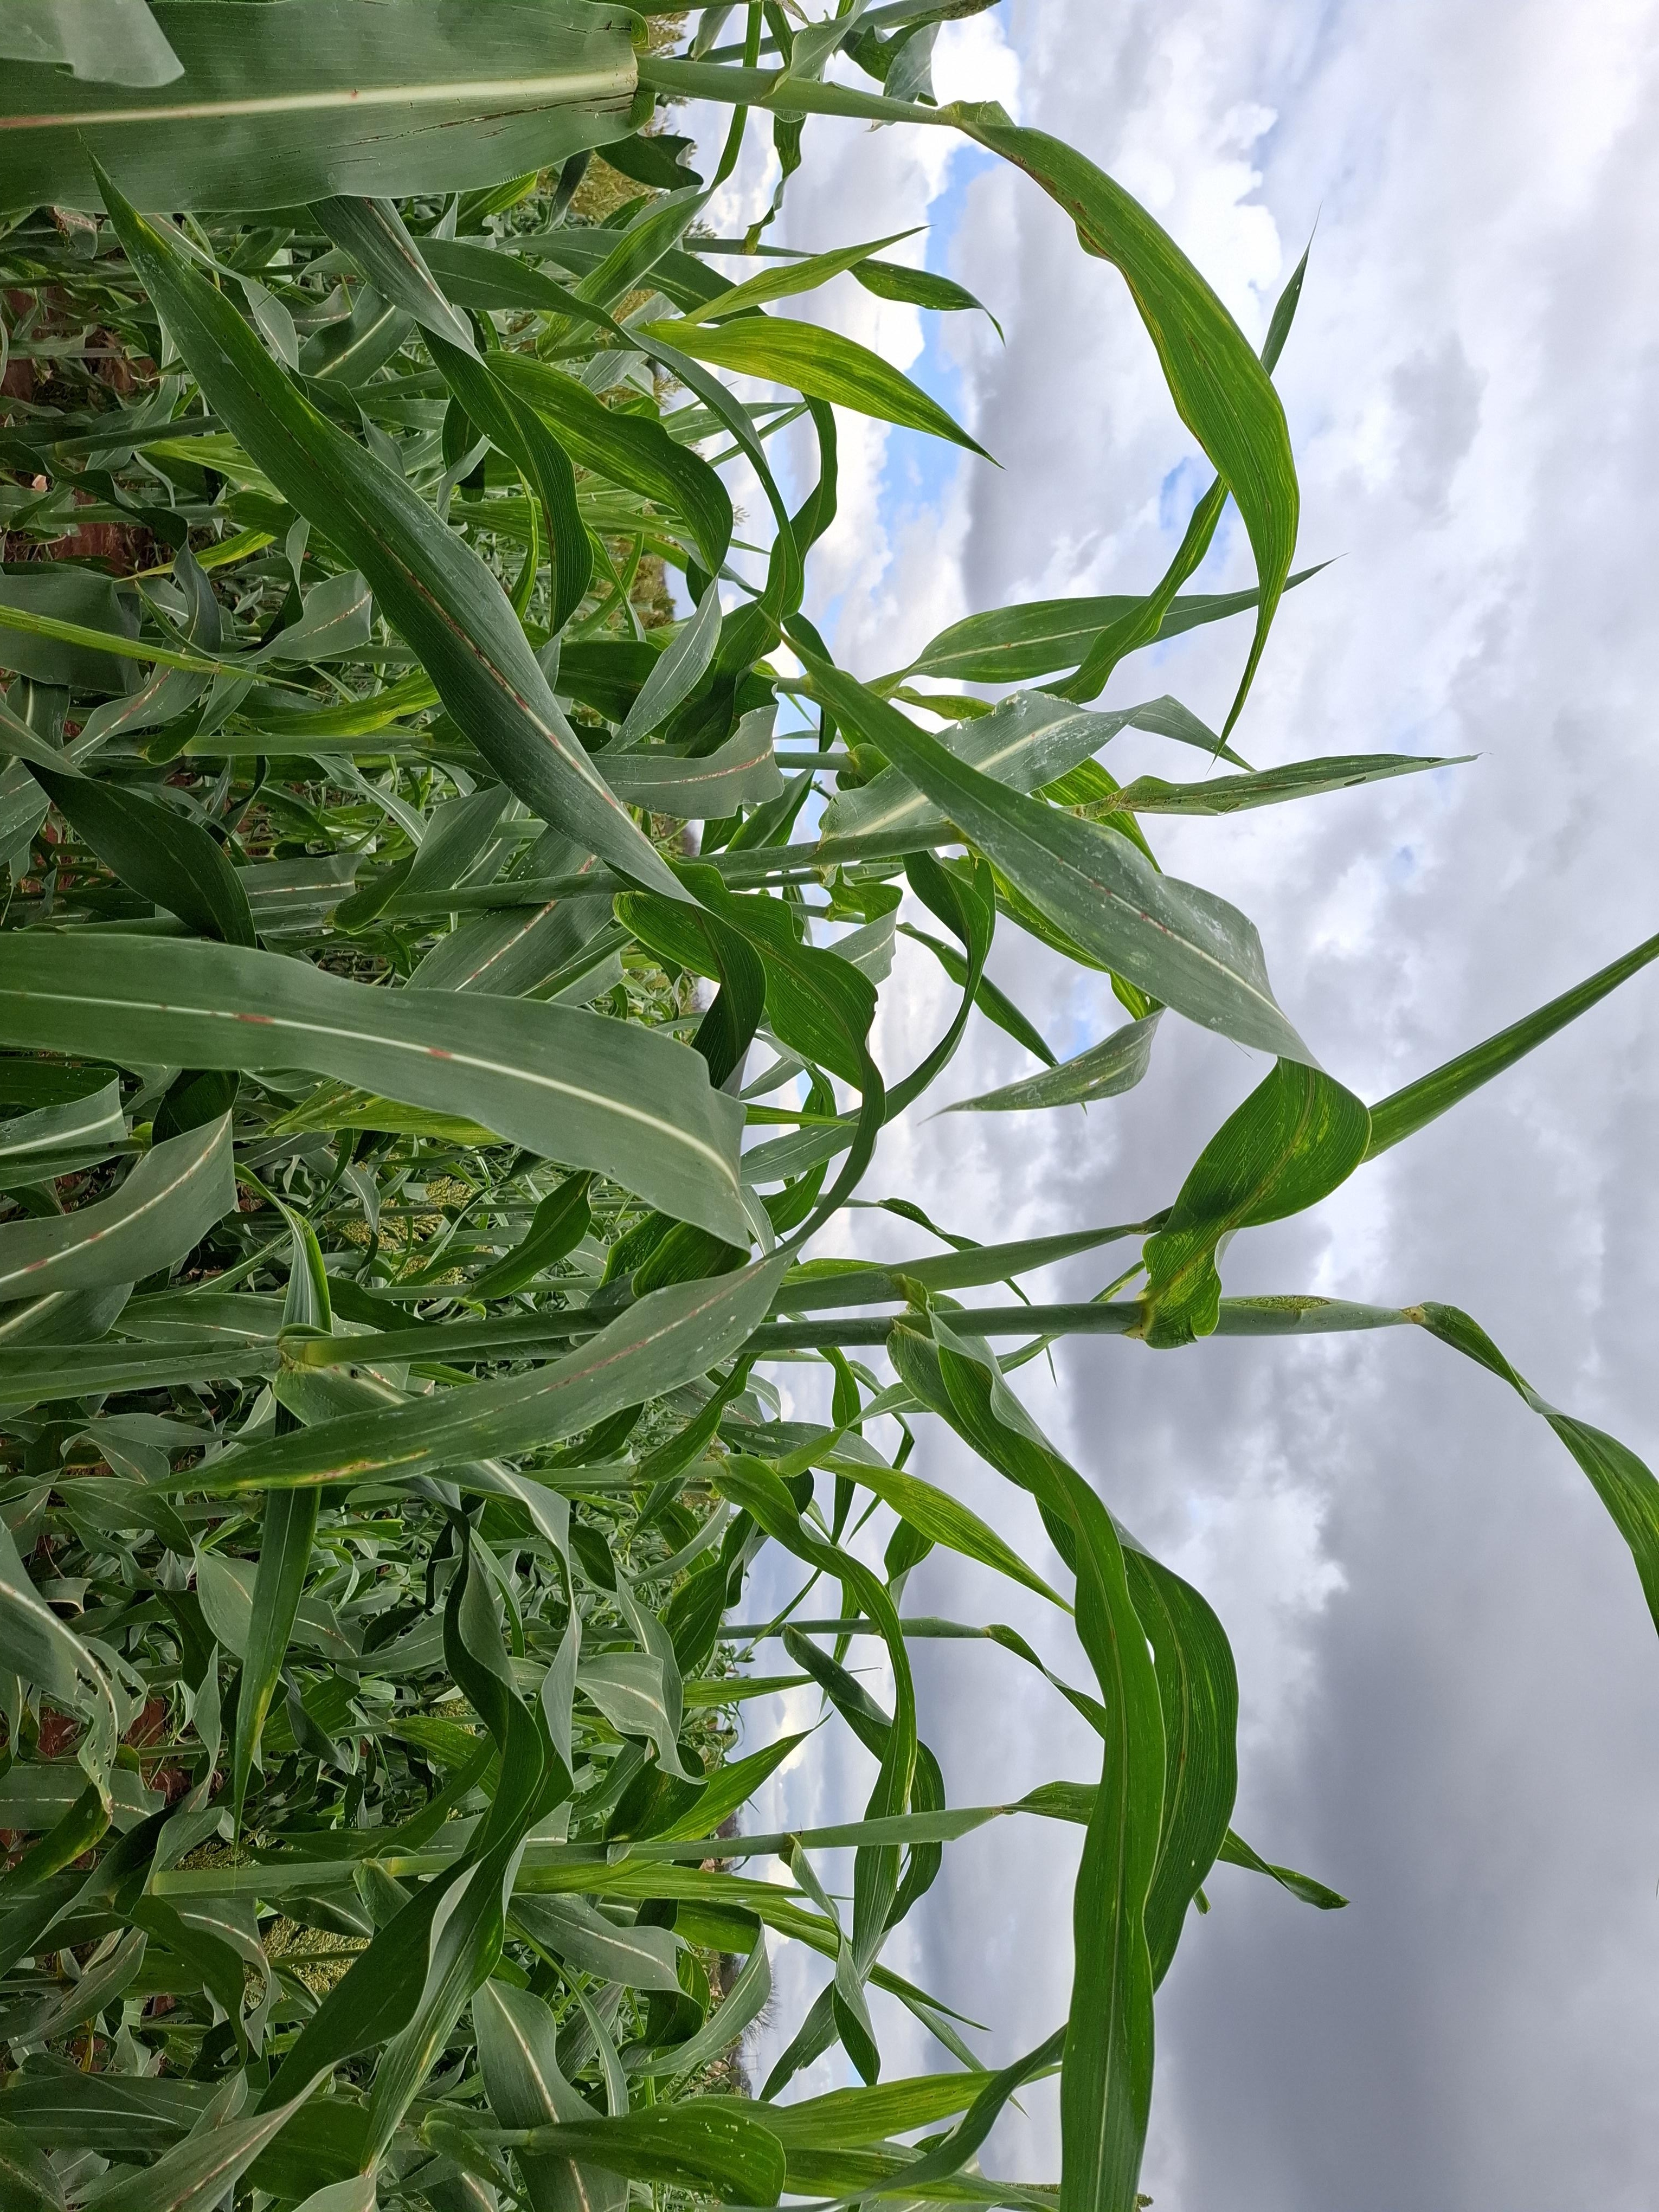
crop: sorghum
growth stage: heading tuber
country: Kenya
